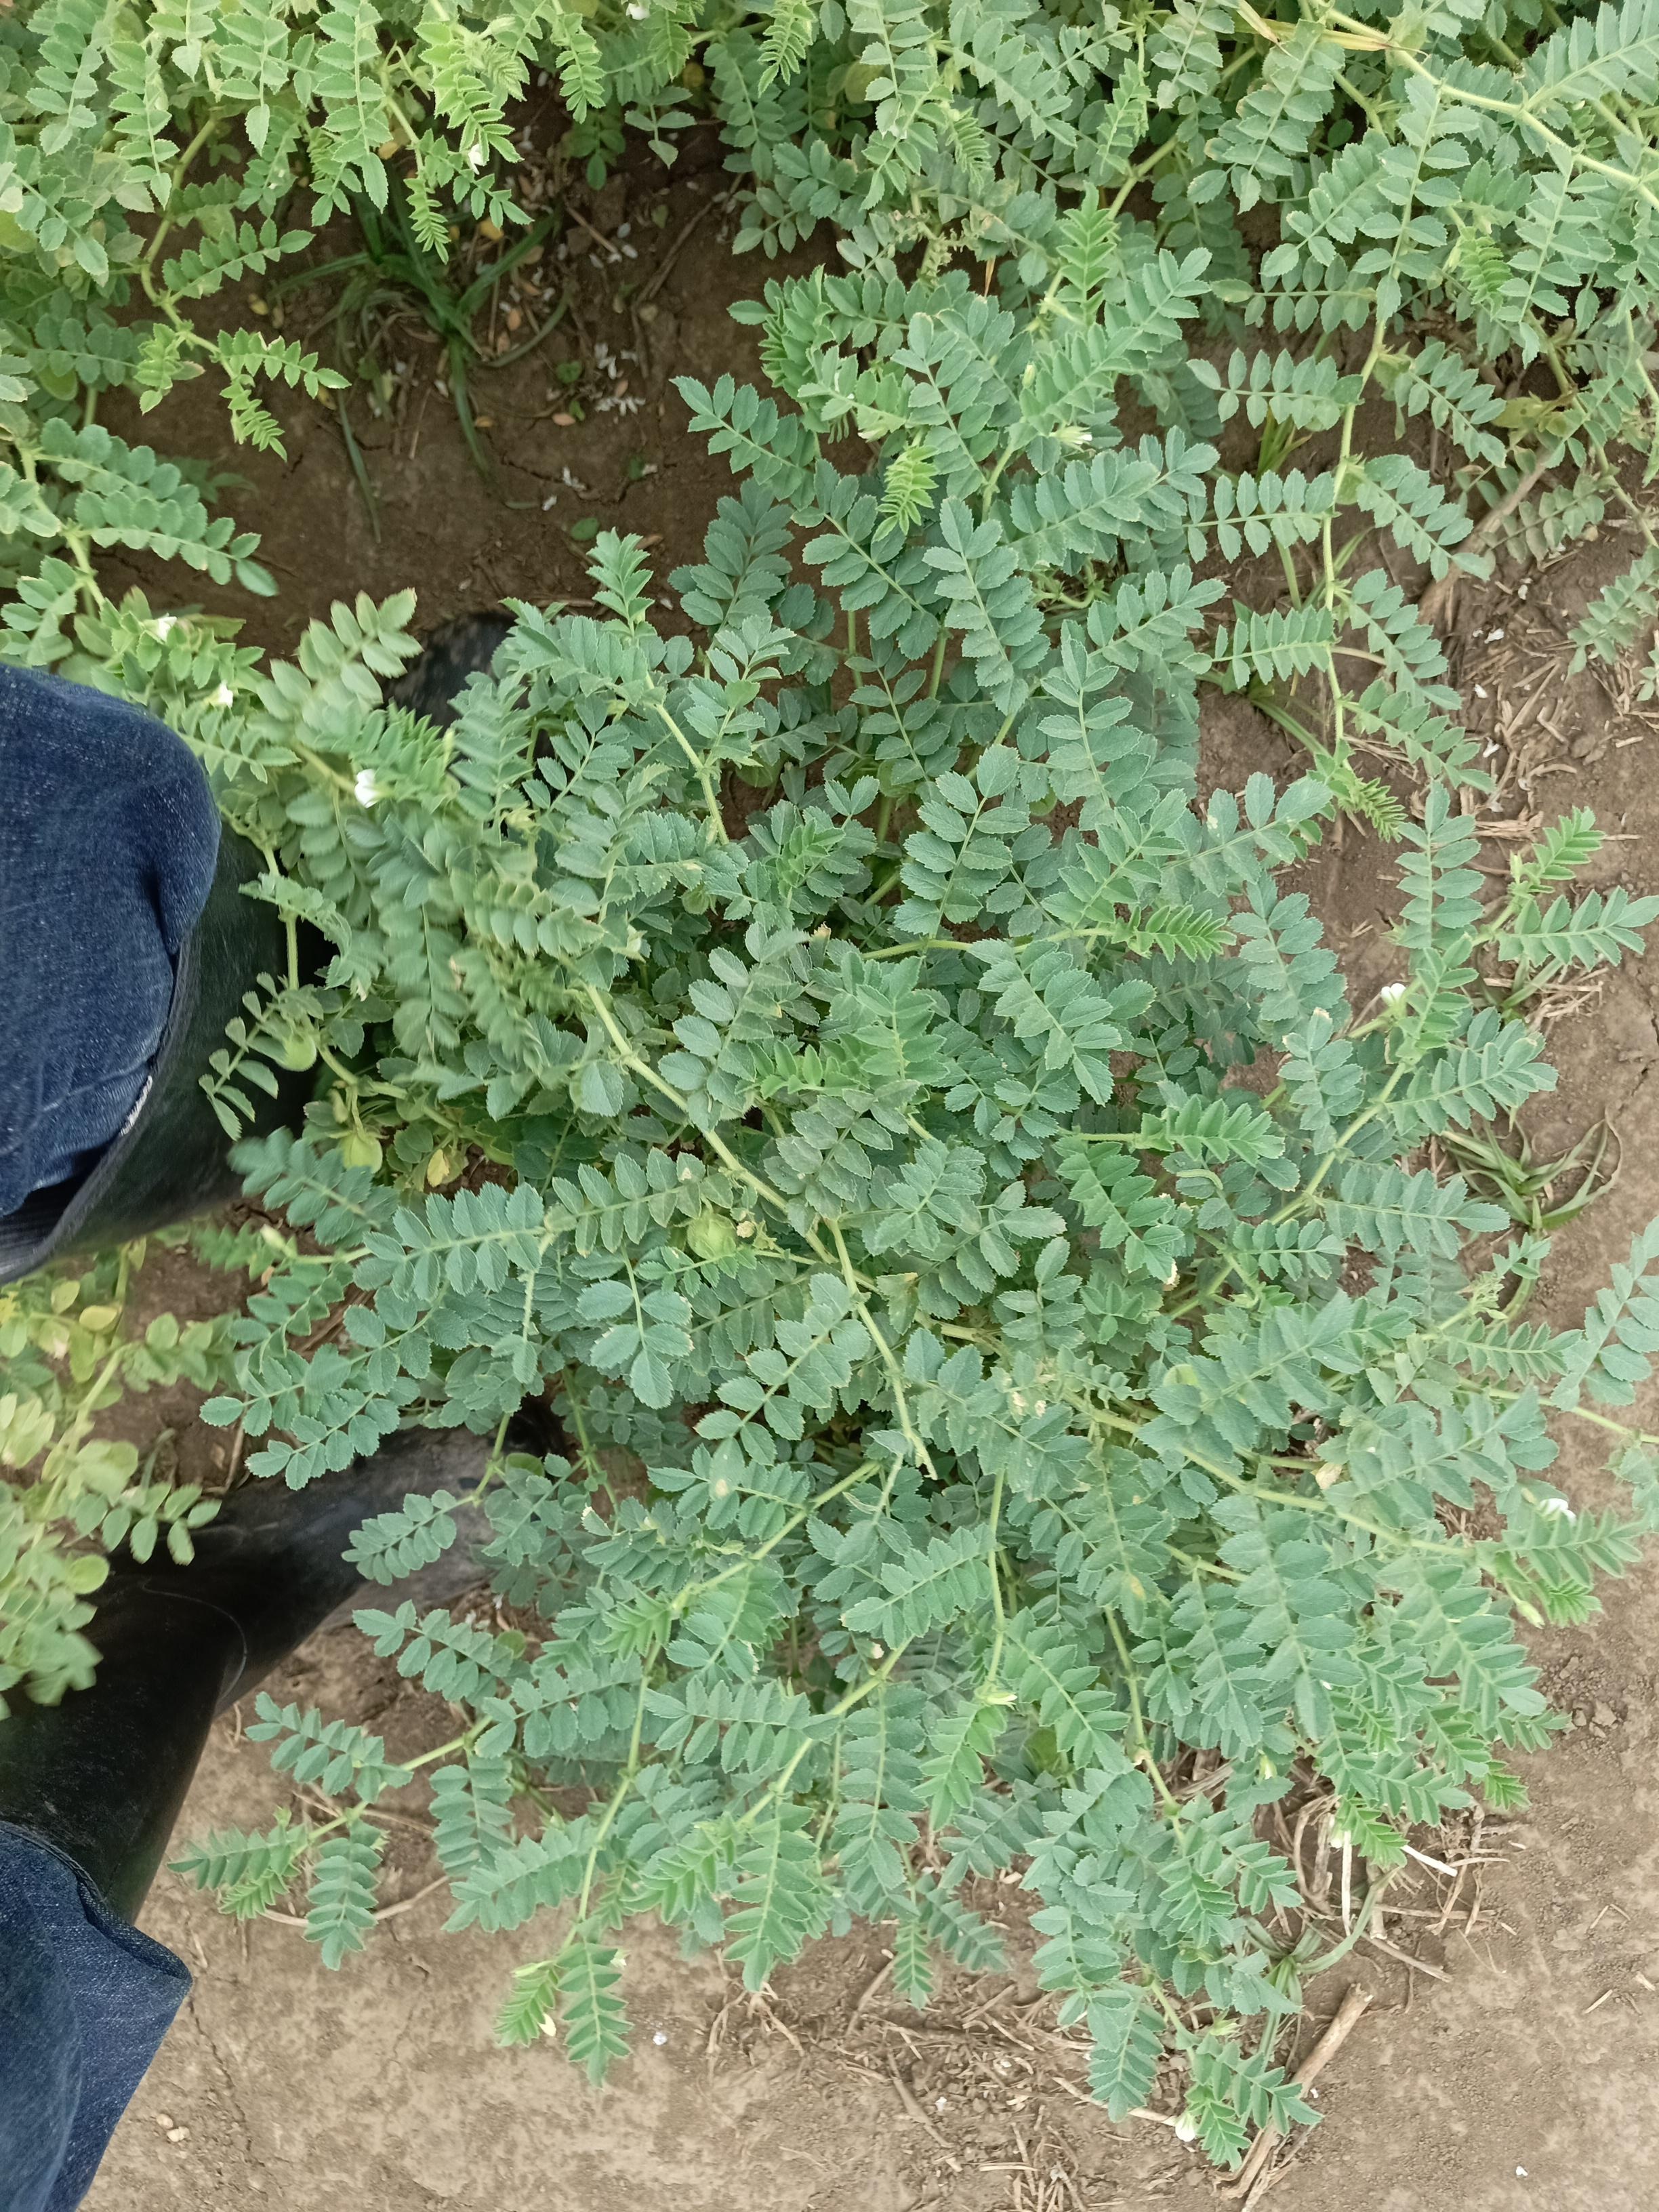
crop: chickpea
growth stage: development pod
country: Tanzania
